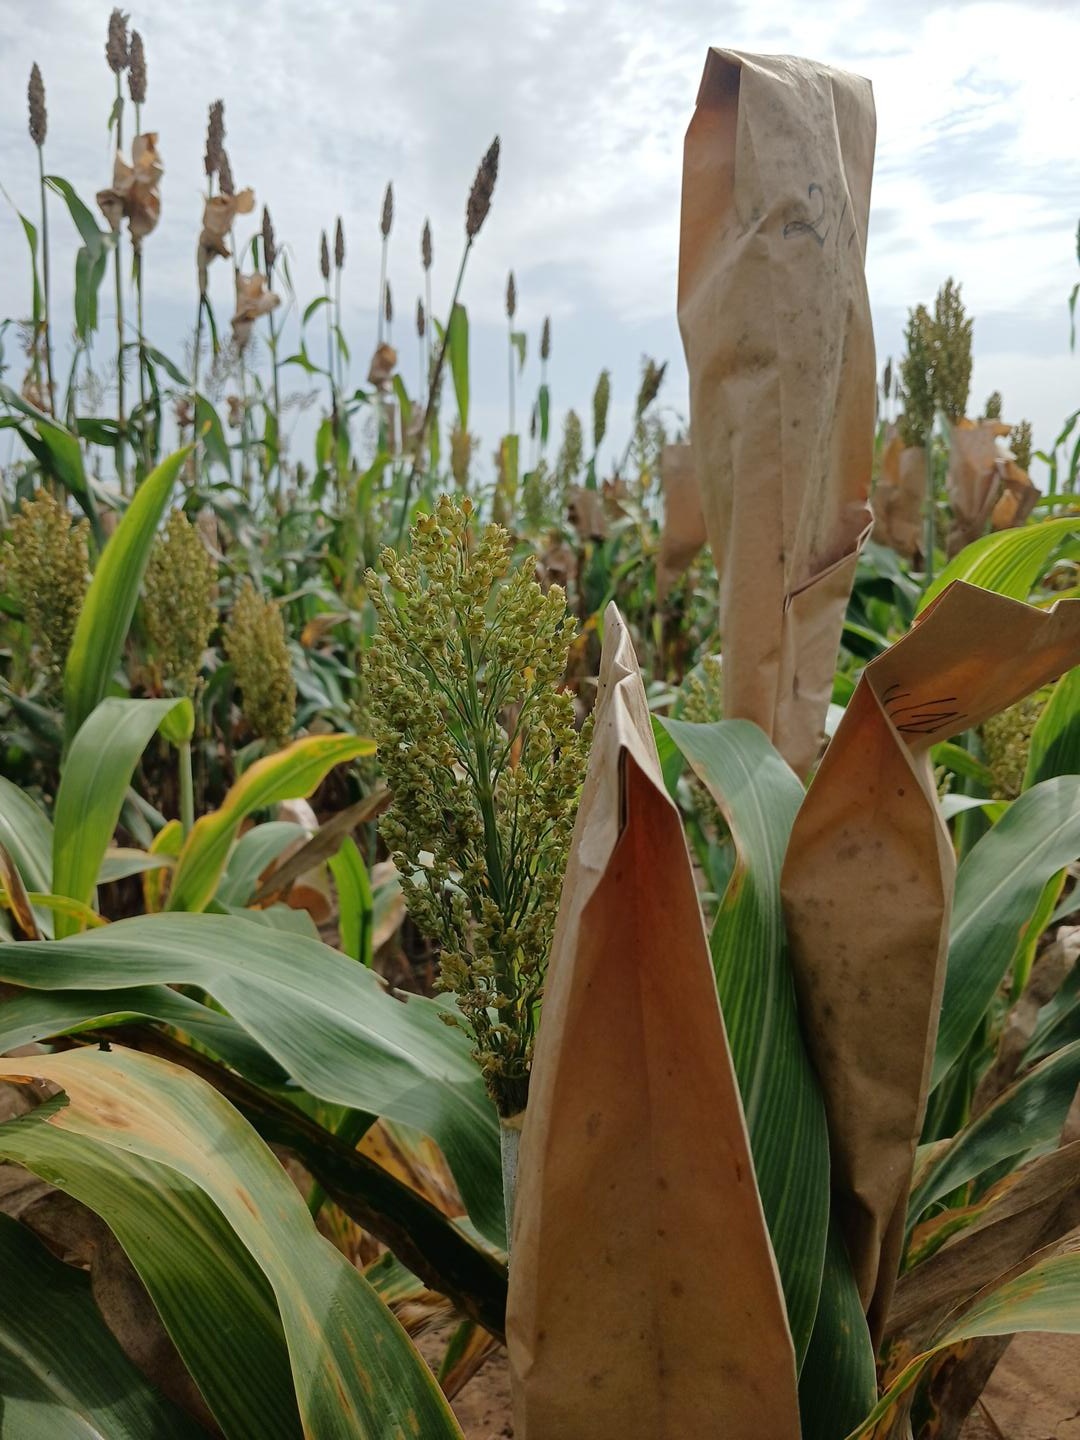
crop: sorghum
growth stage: filling grain
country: Senegal
